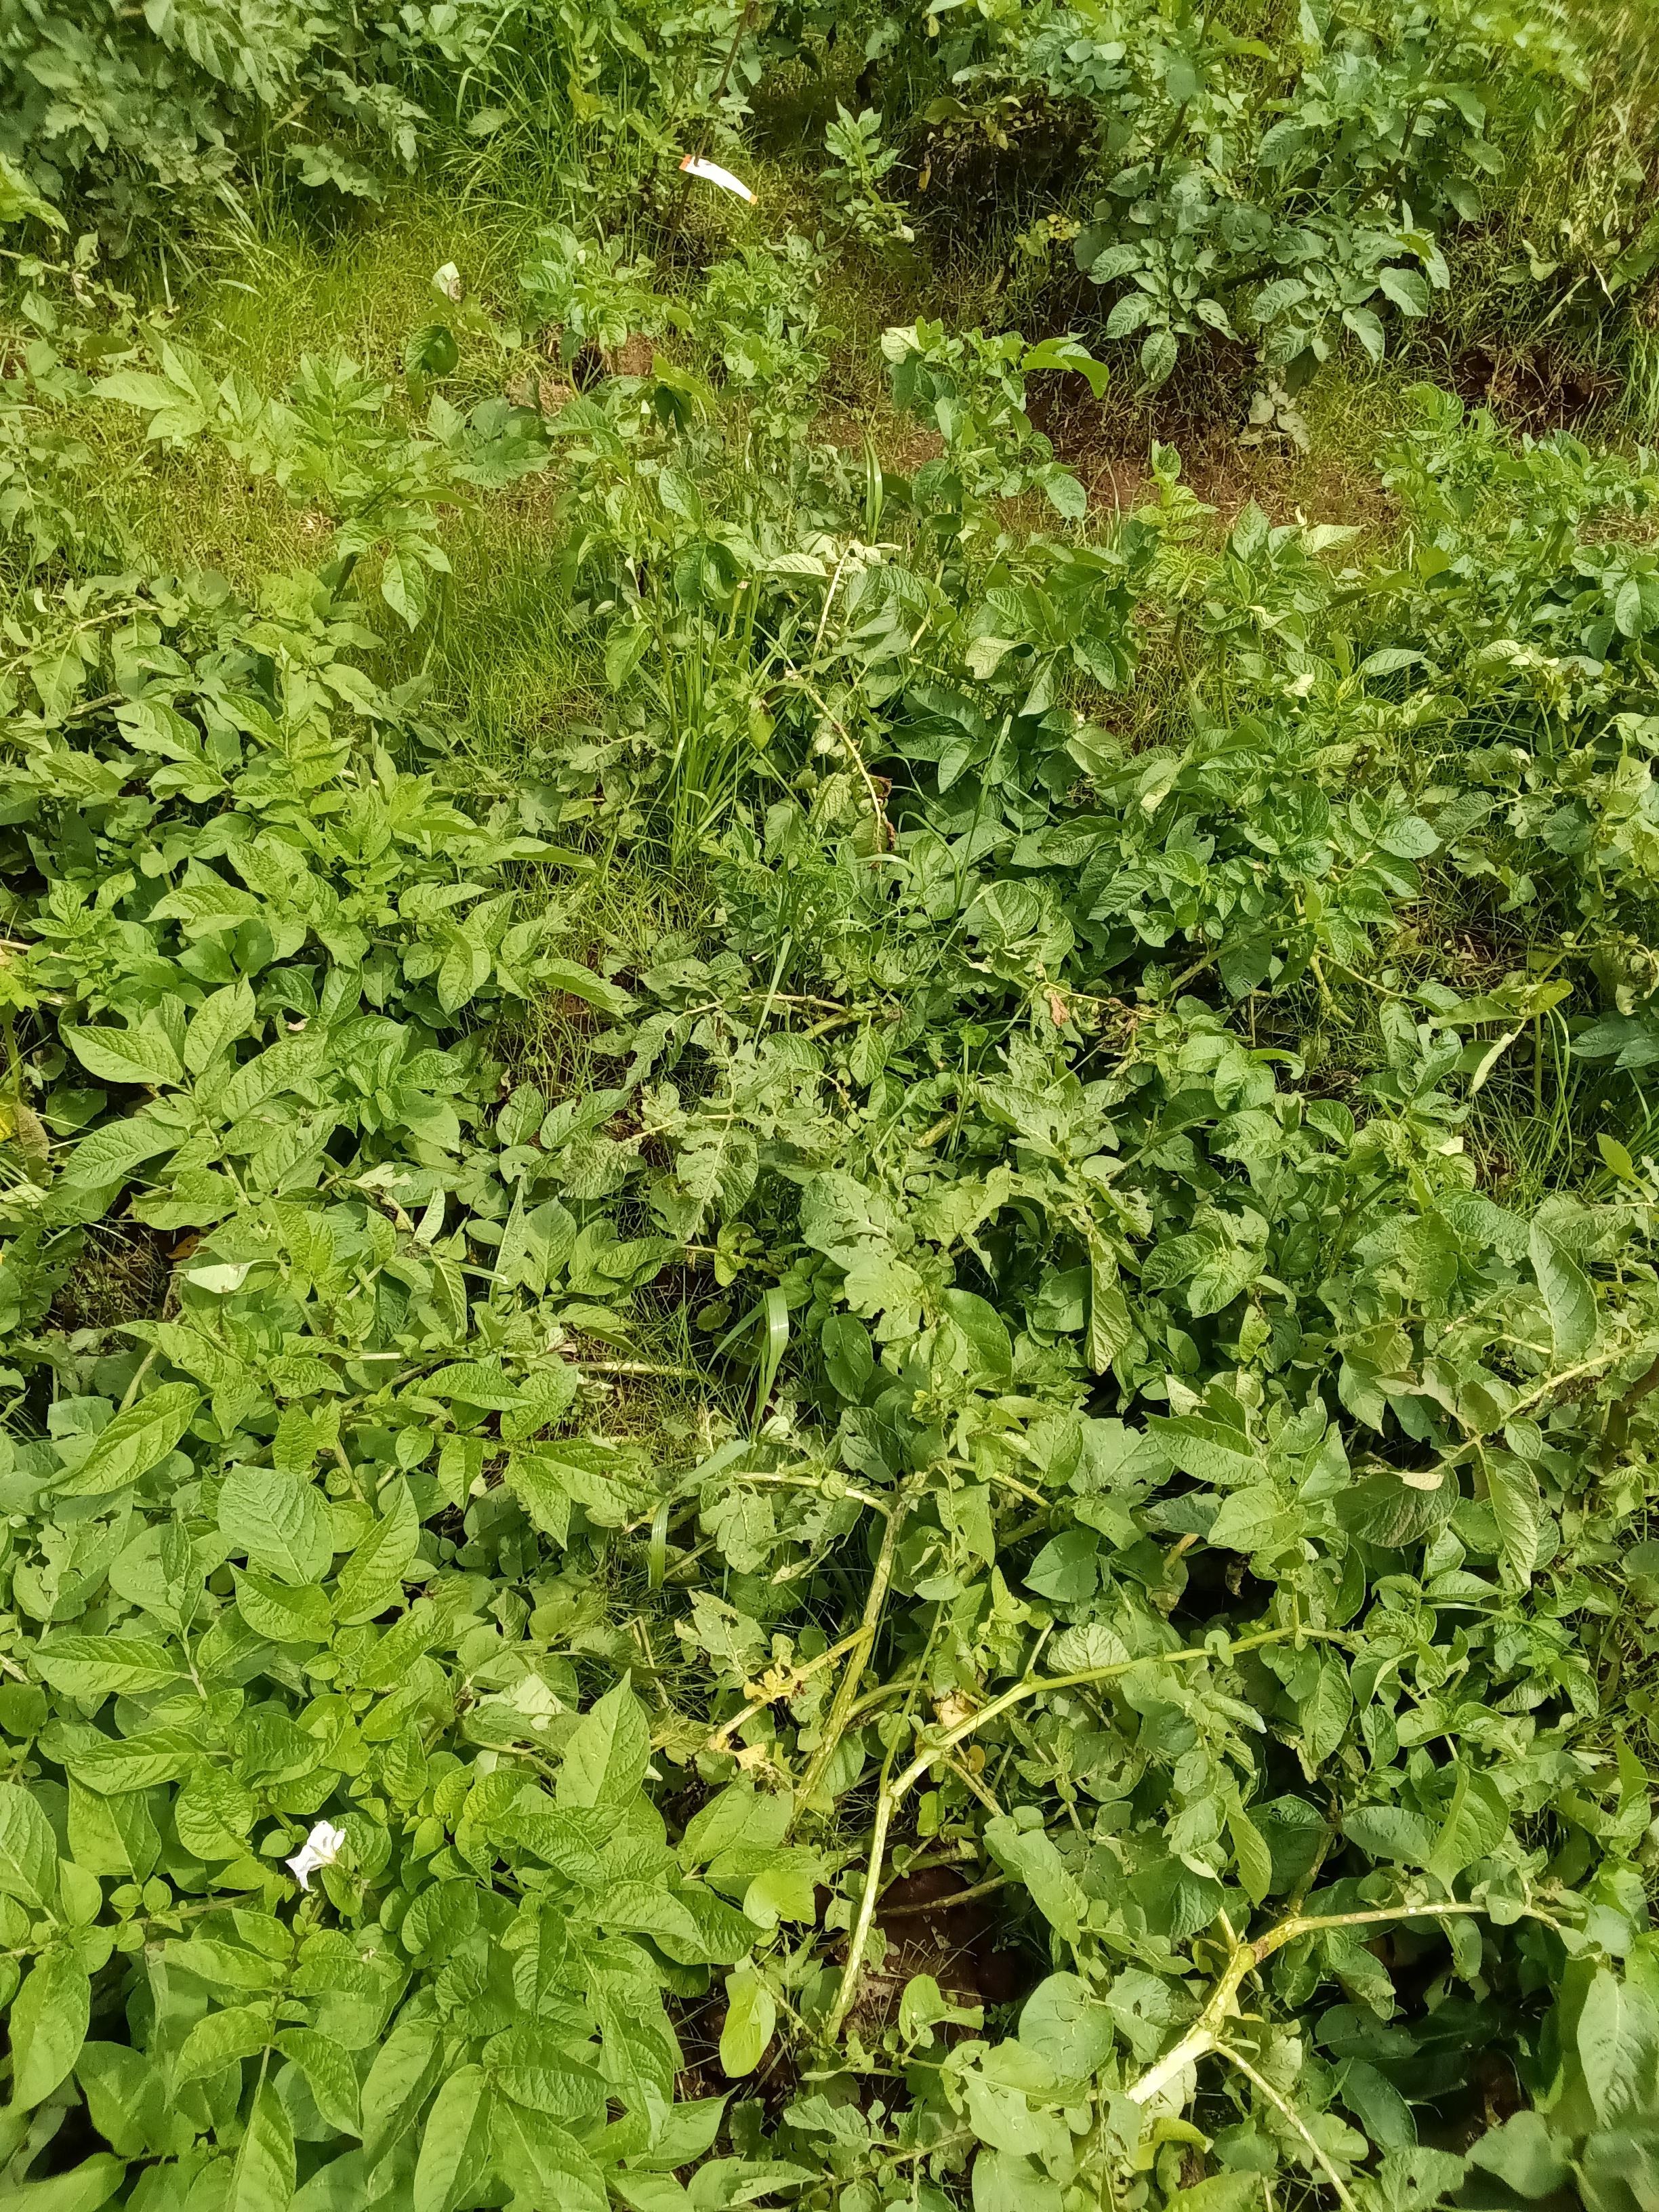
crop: potato
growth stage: flowering
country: Kenya
